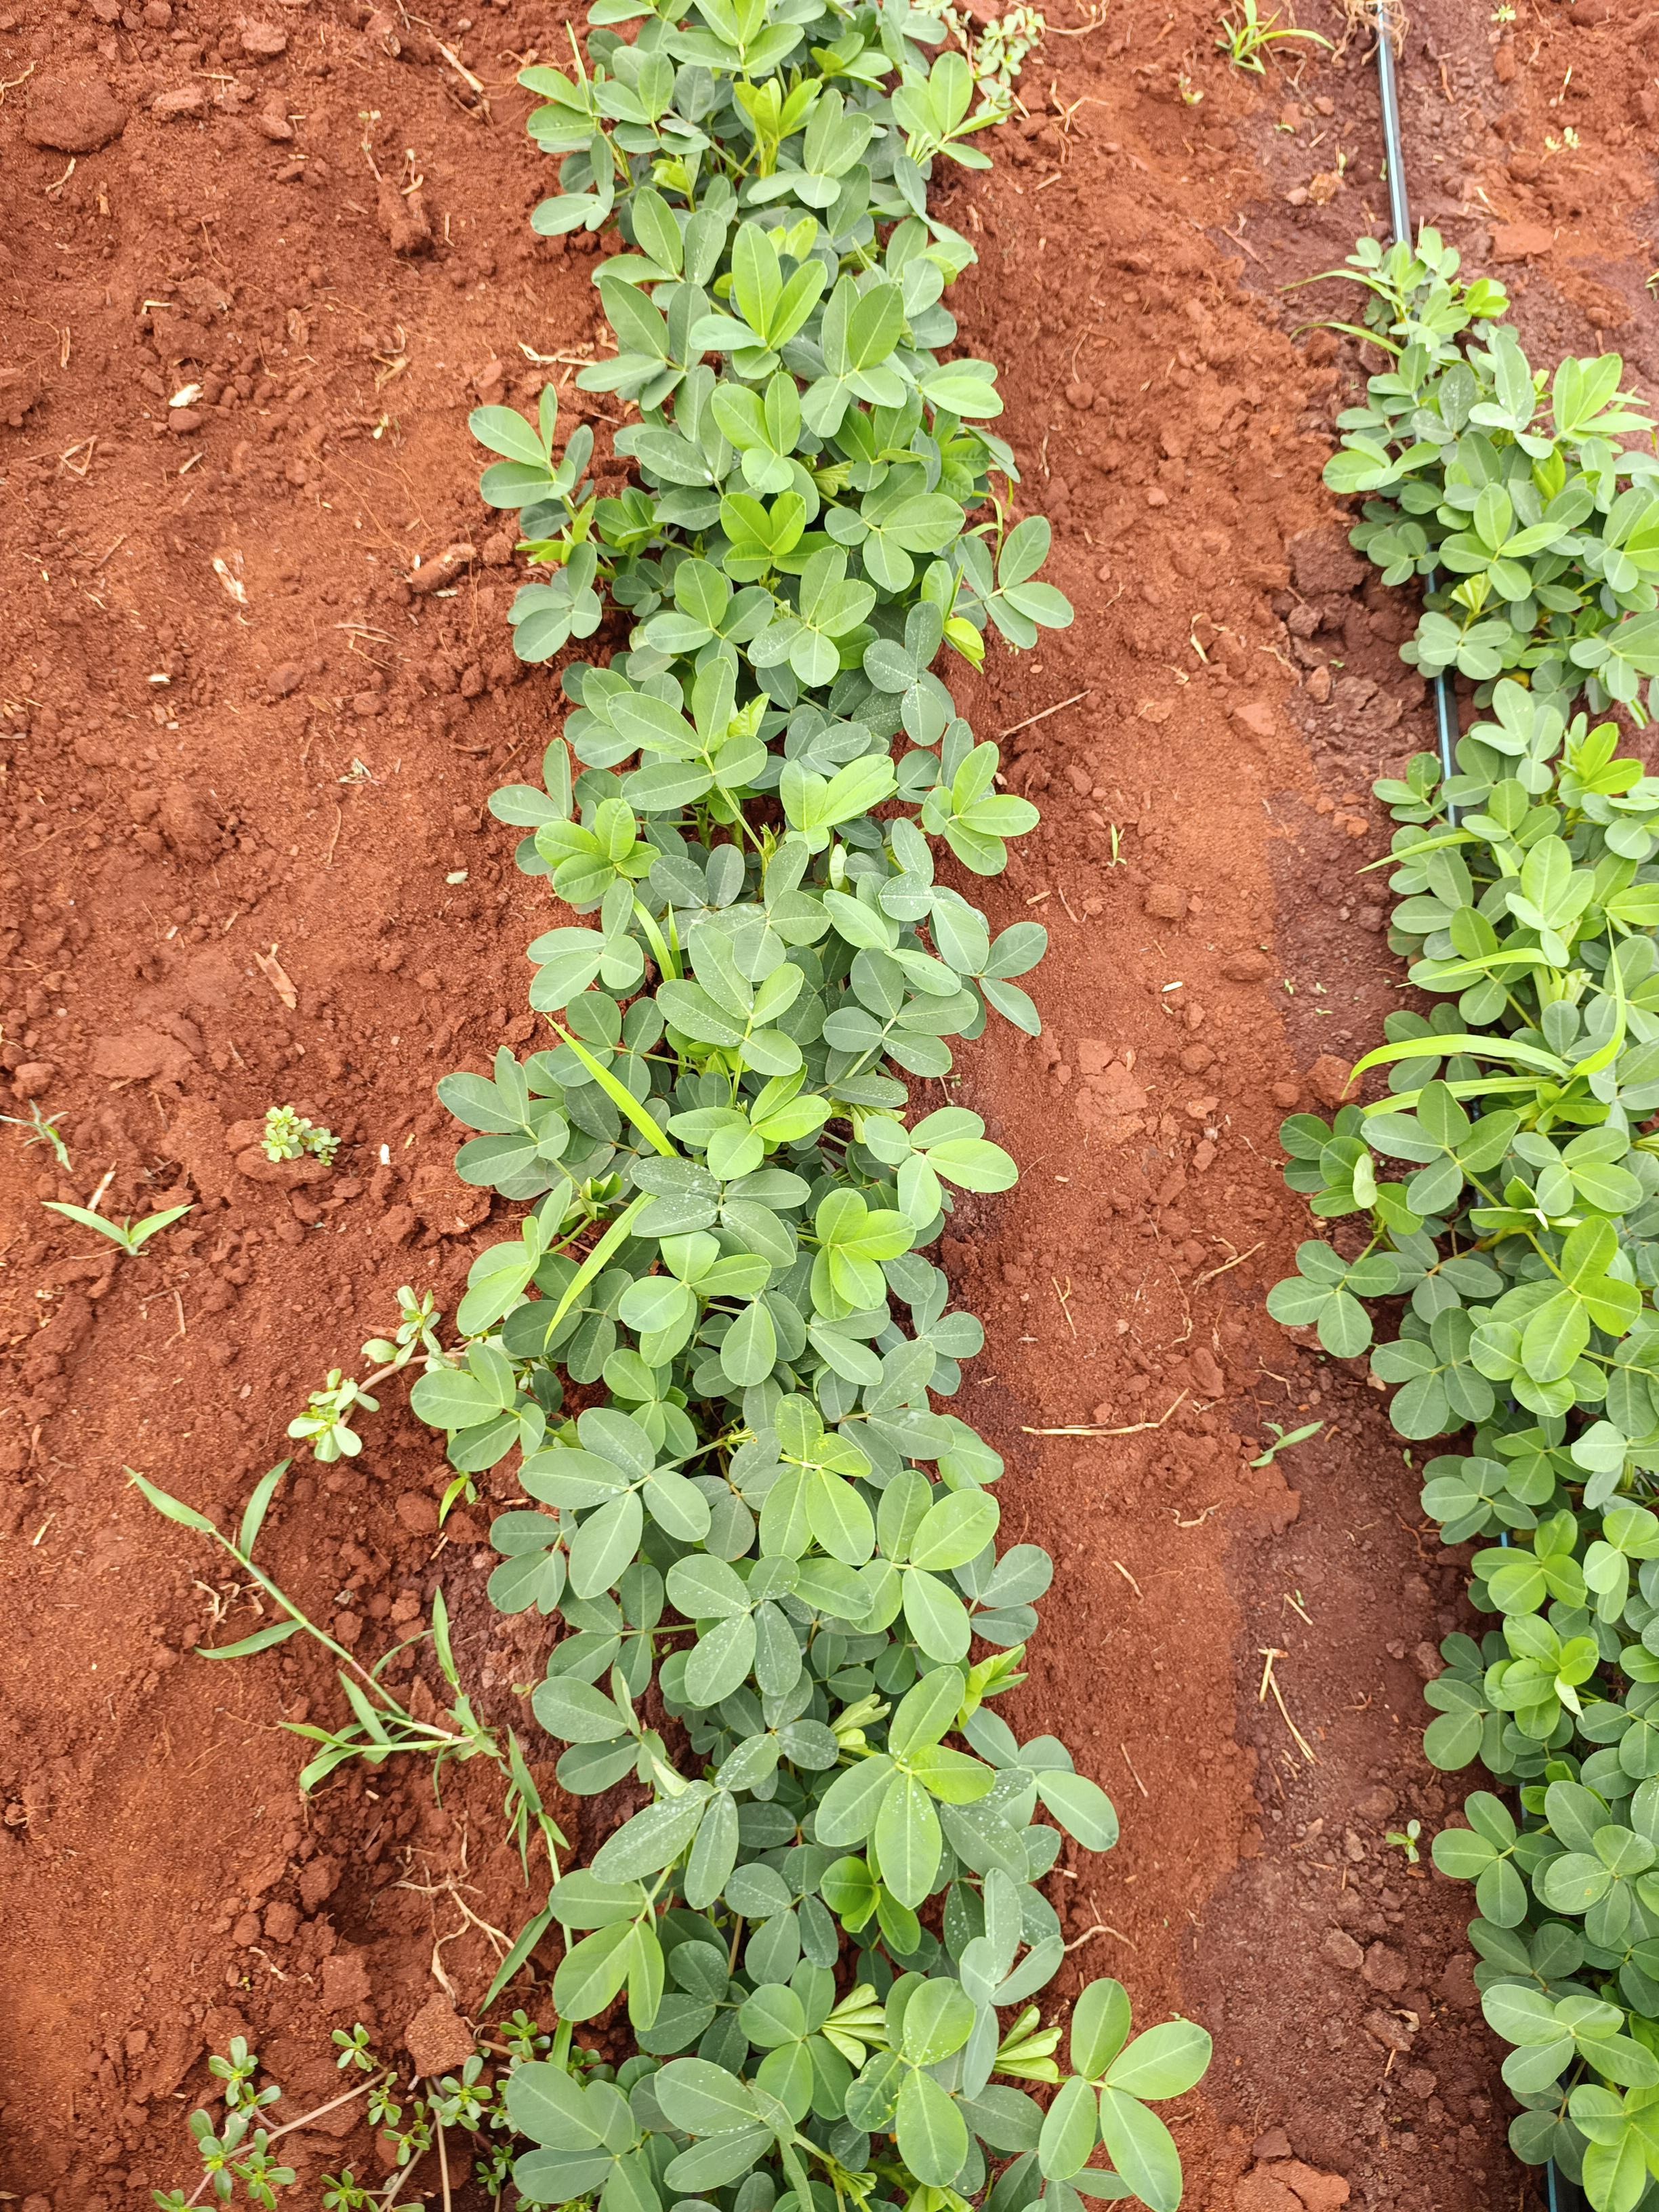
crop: groundnut
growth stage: flowering
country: Kenya
